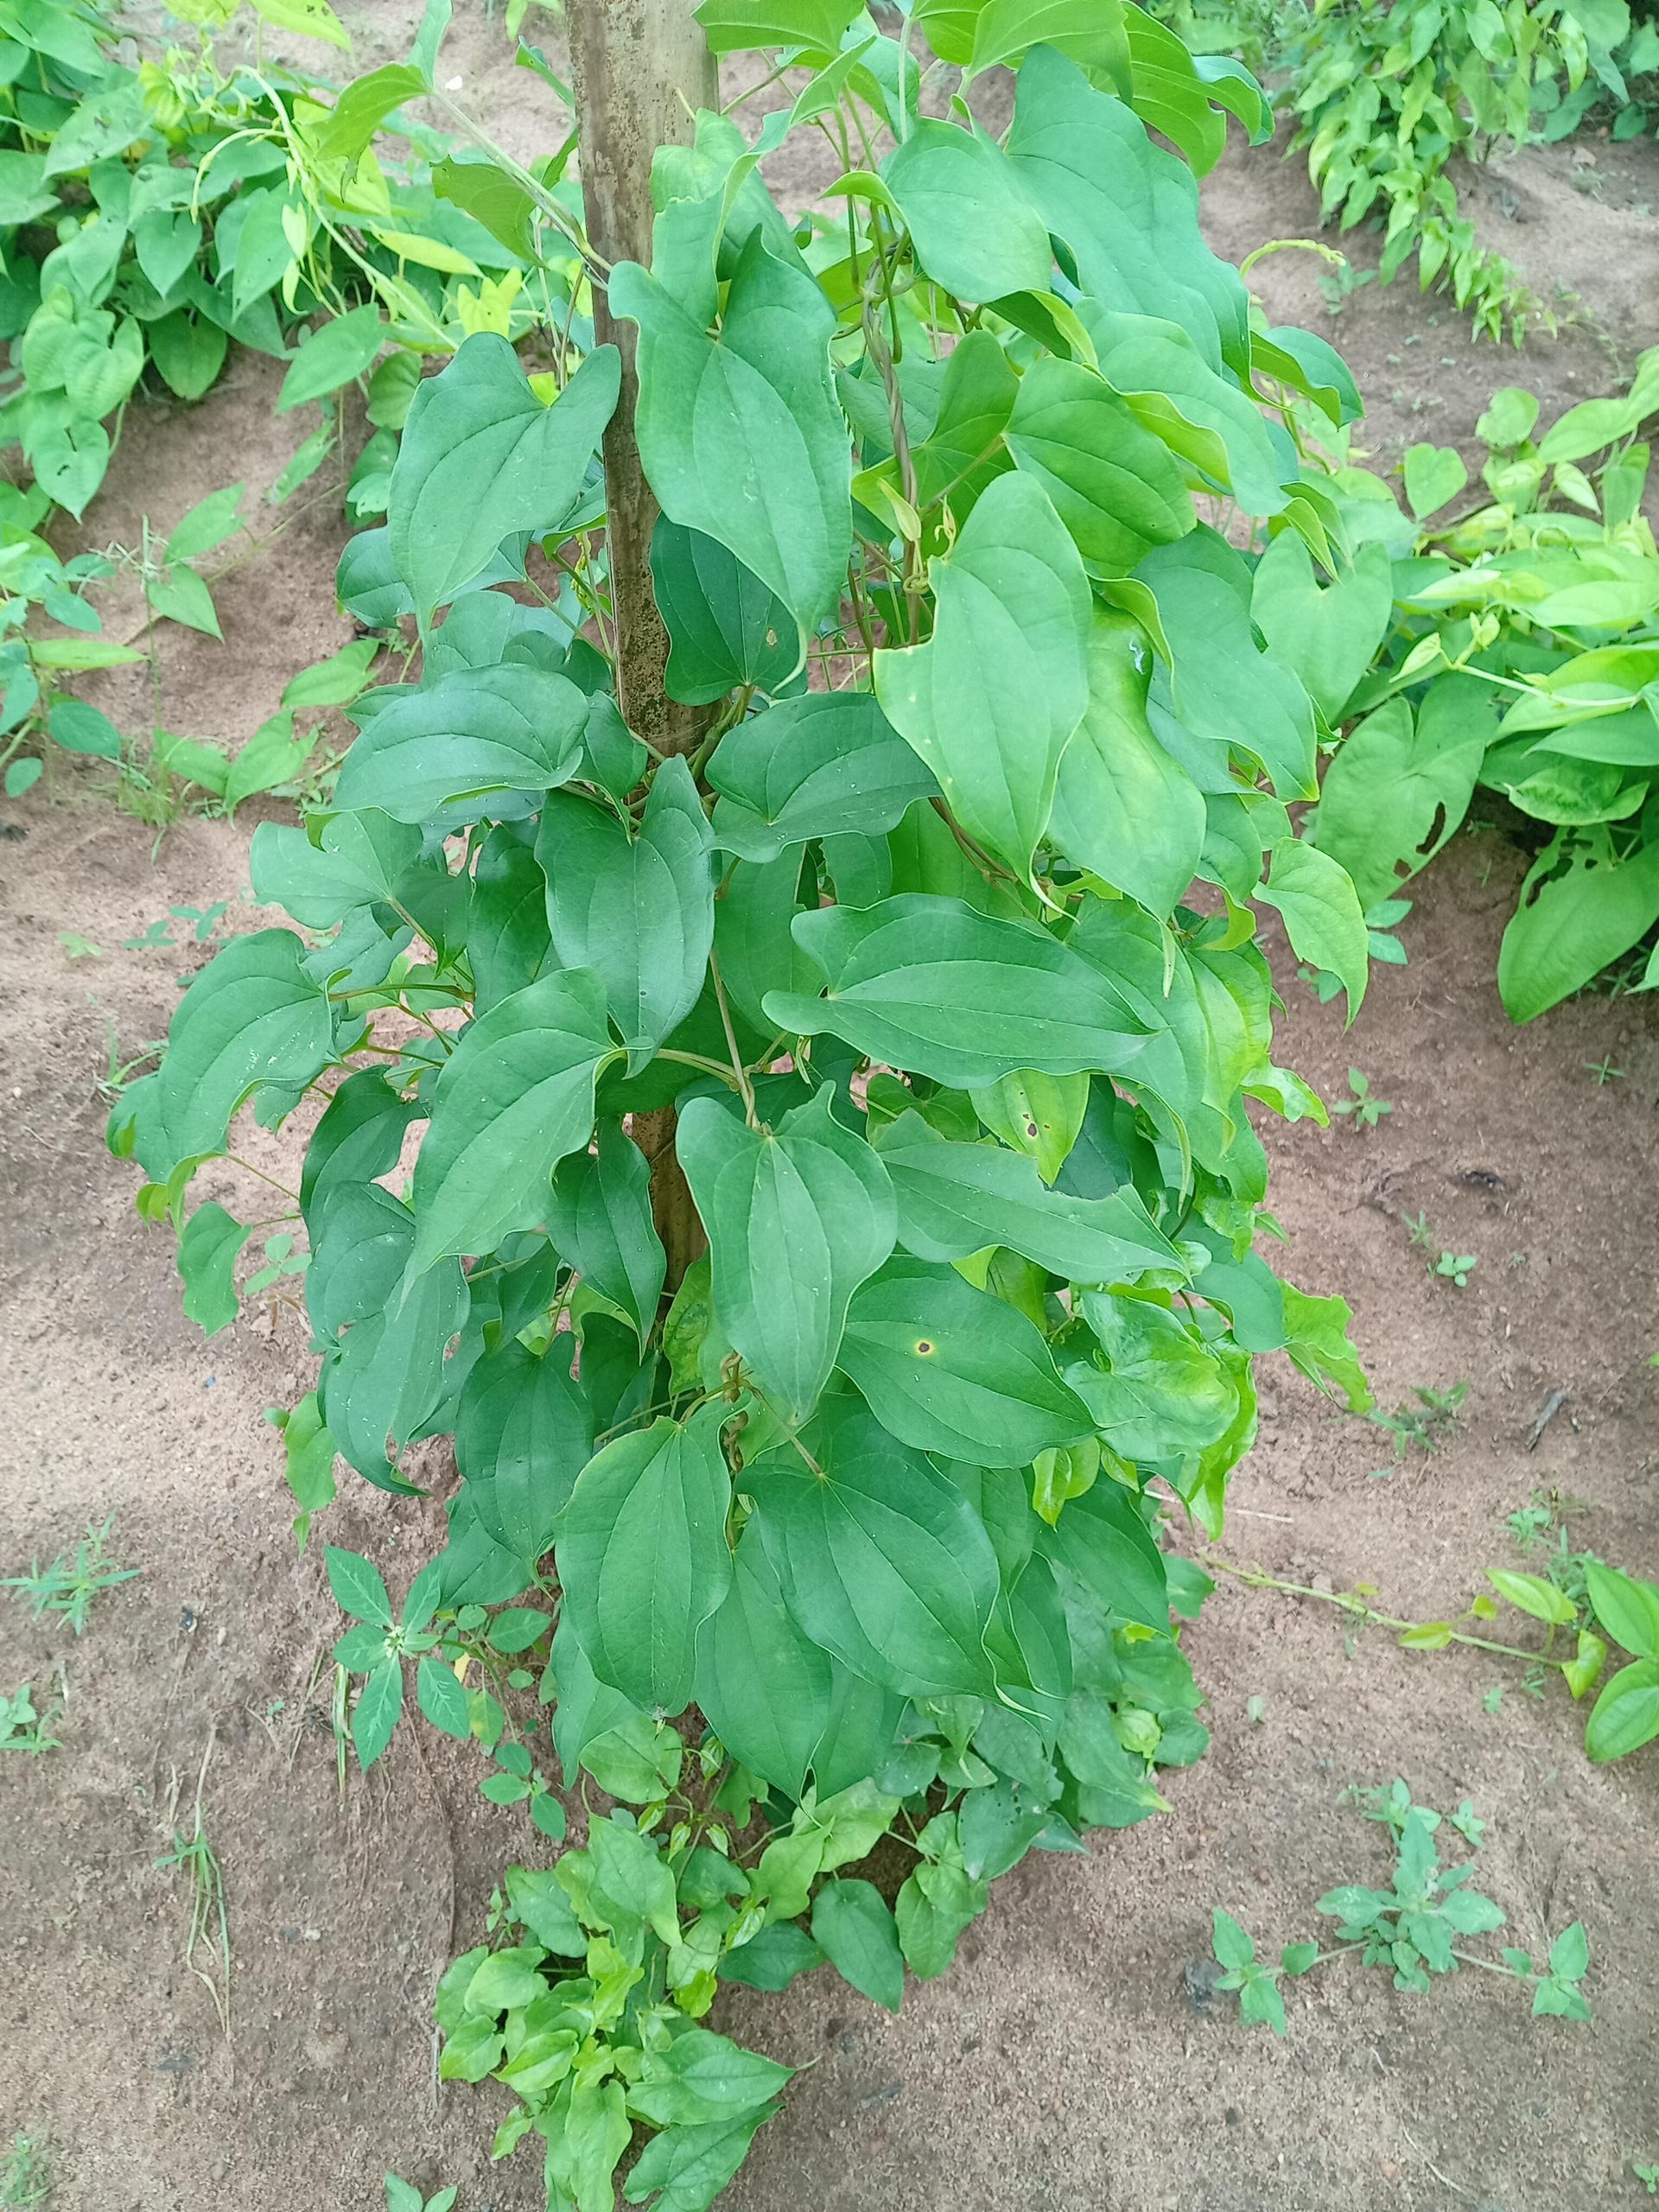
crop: yam
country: Nigeria
